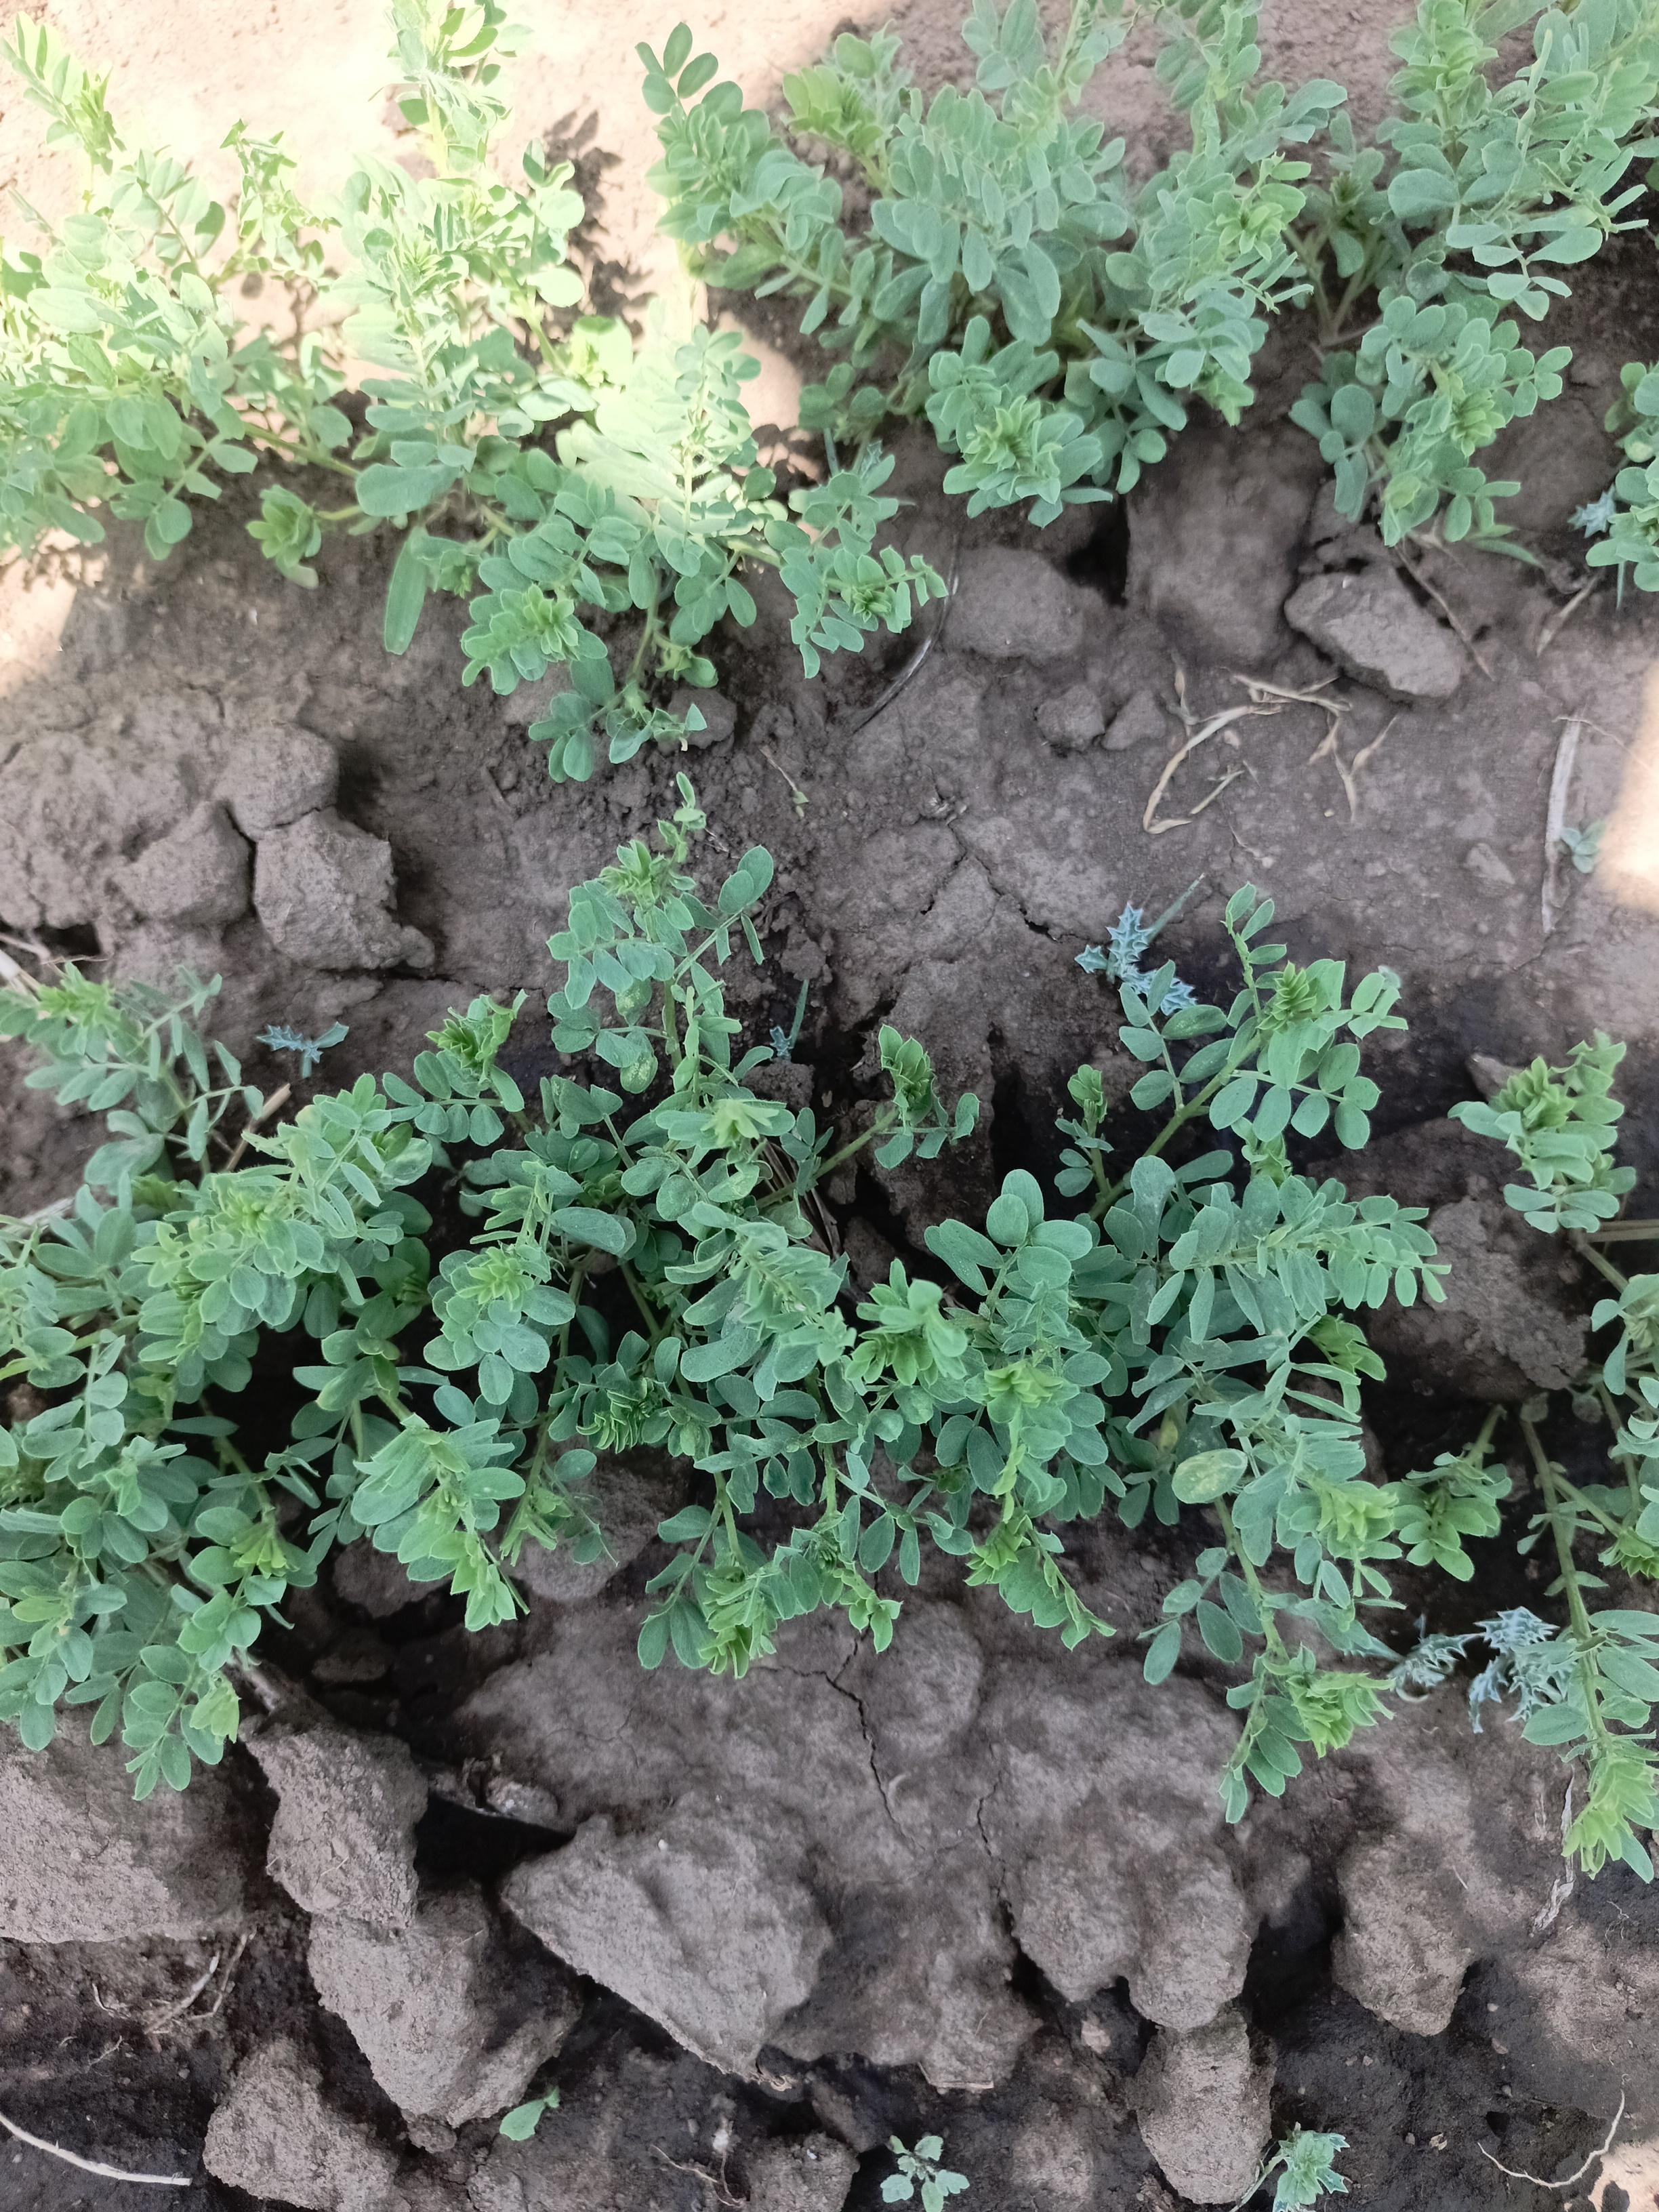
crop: lentil
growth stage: vegetative
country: Tanzania
